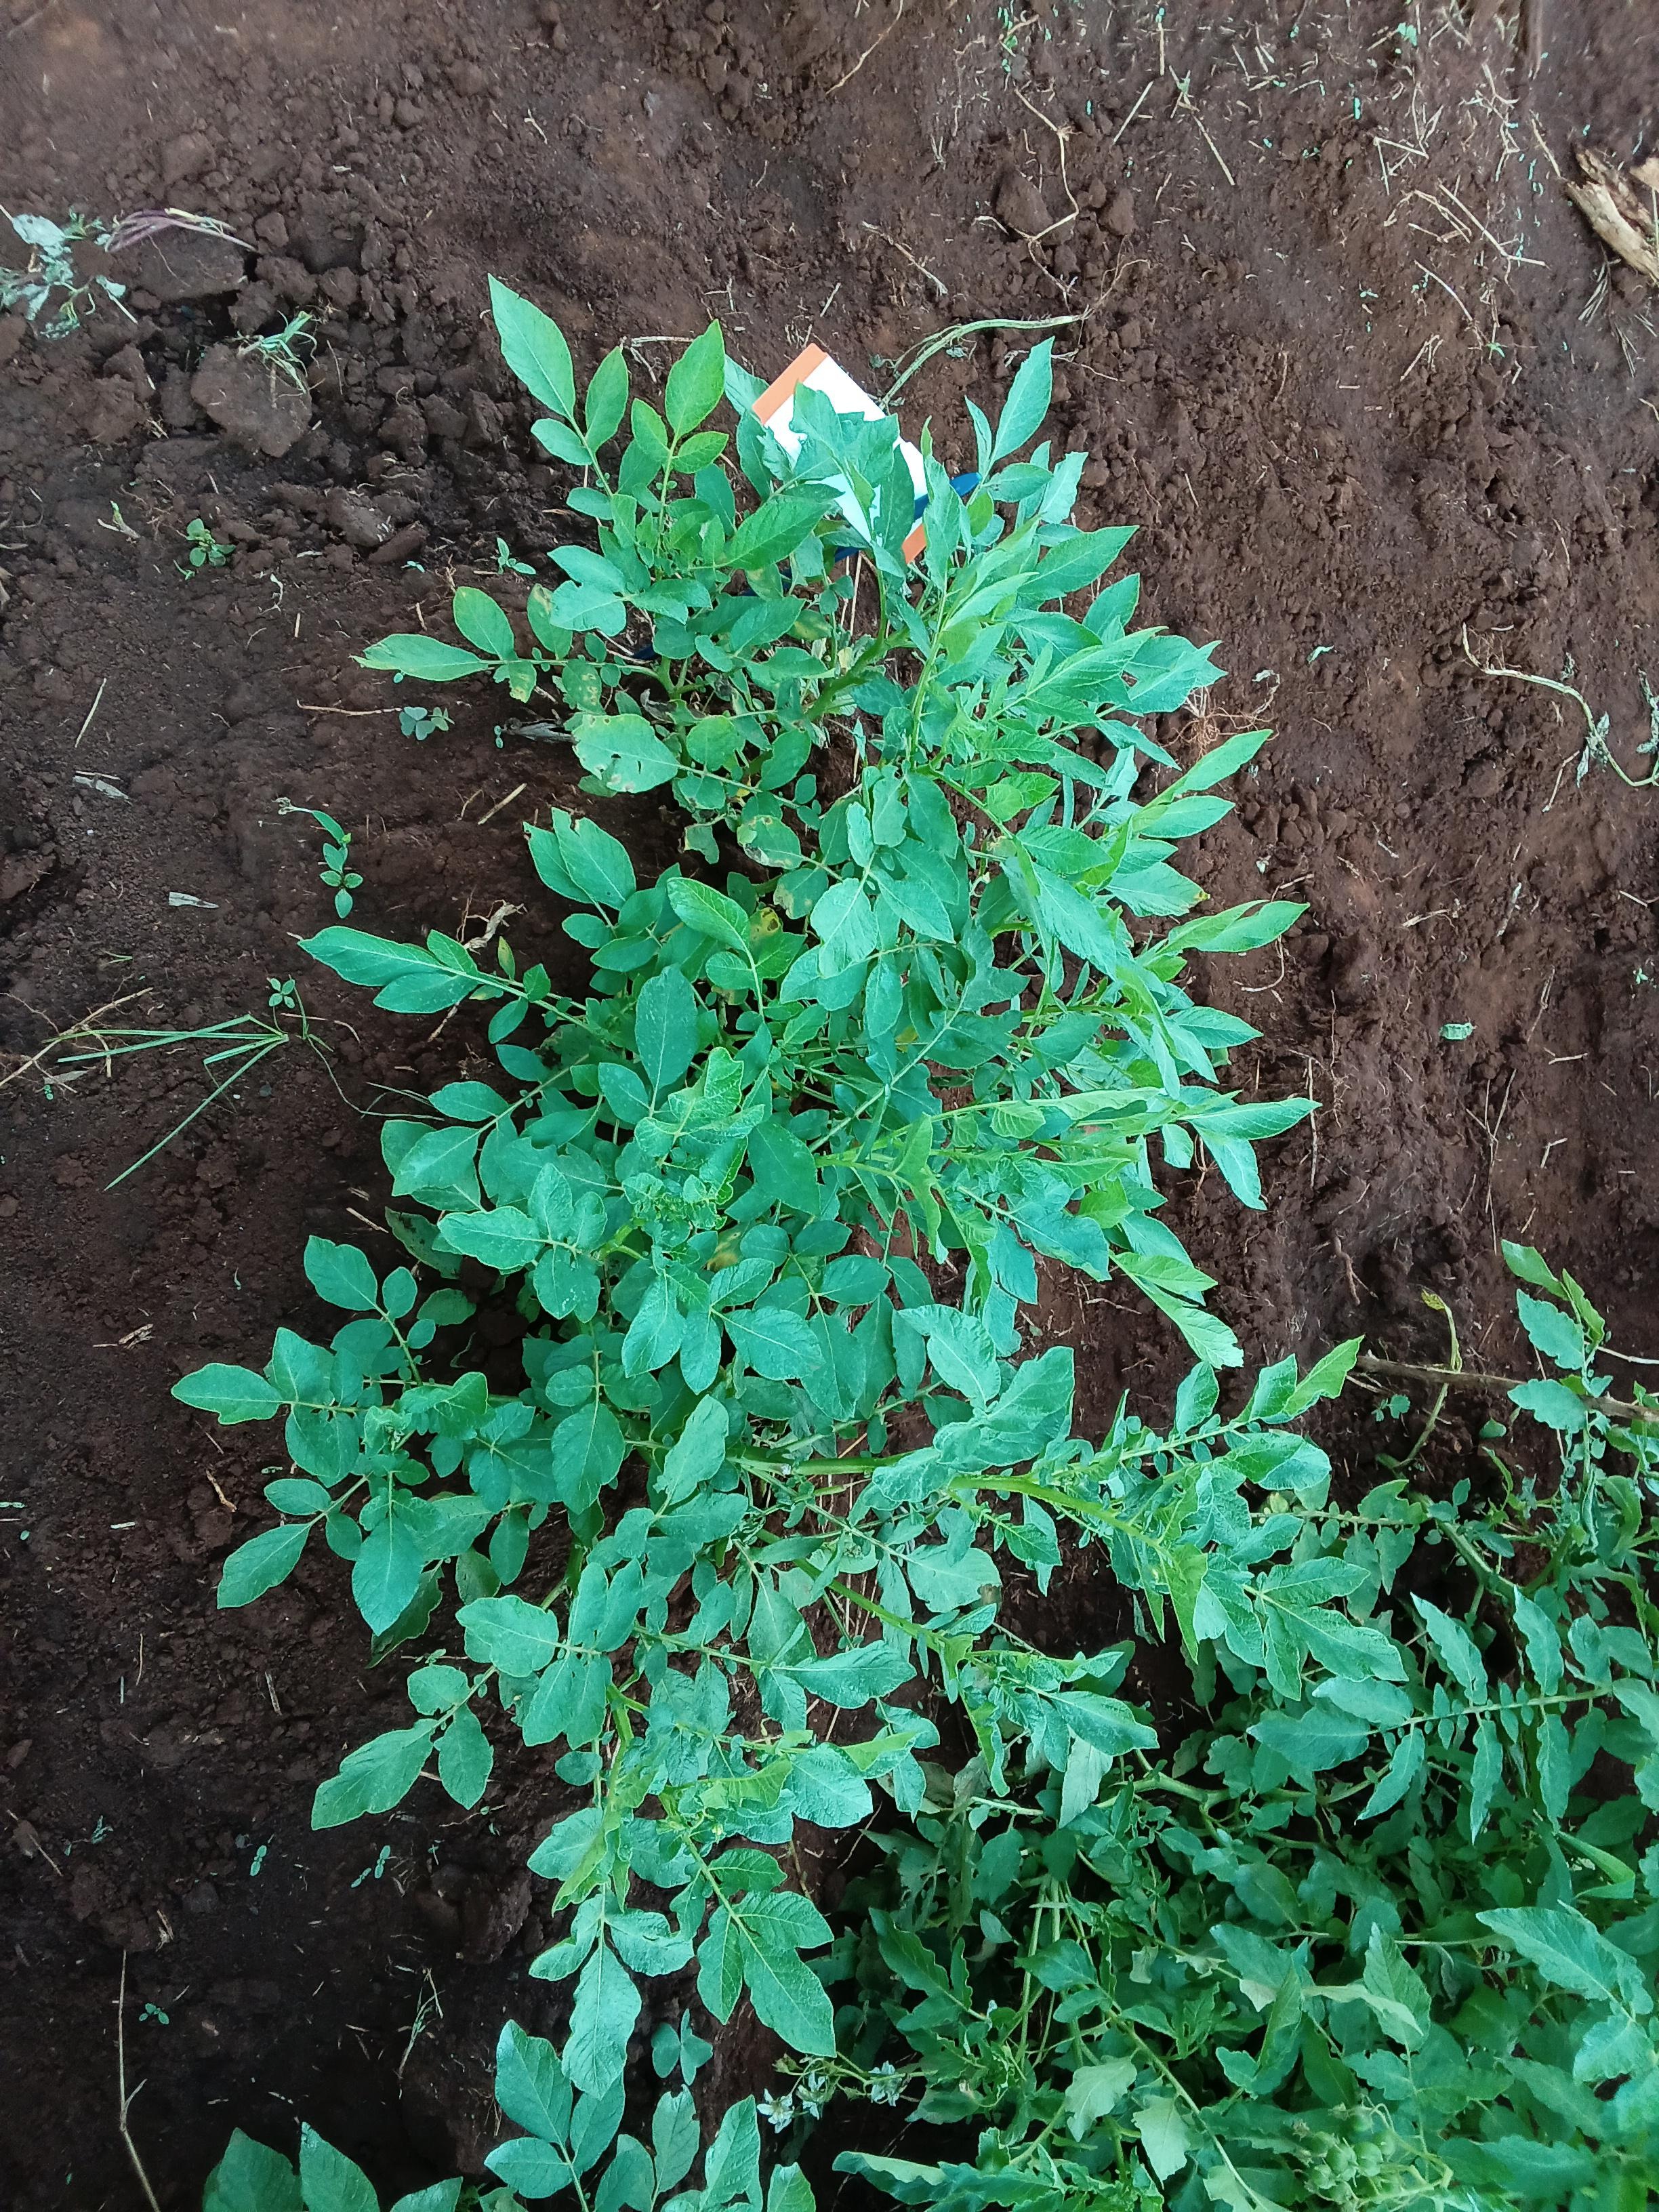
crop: potato
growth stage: flowering
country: Kenya
